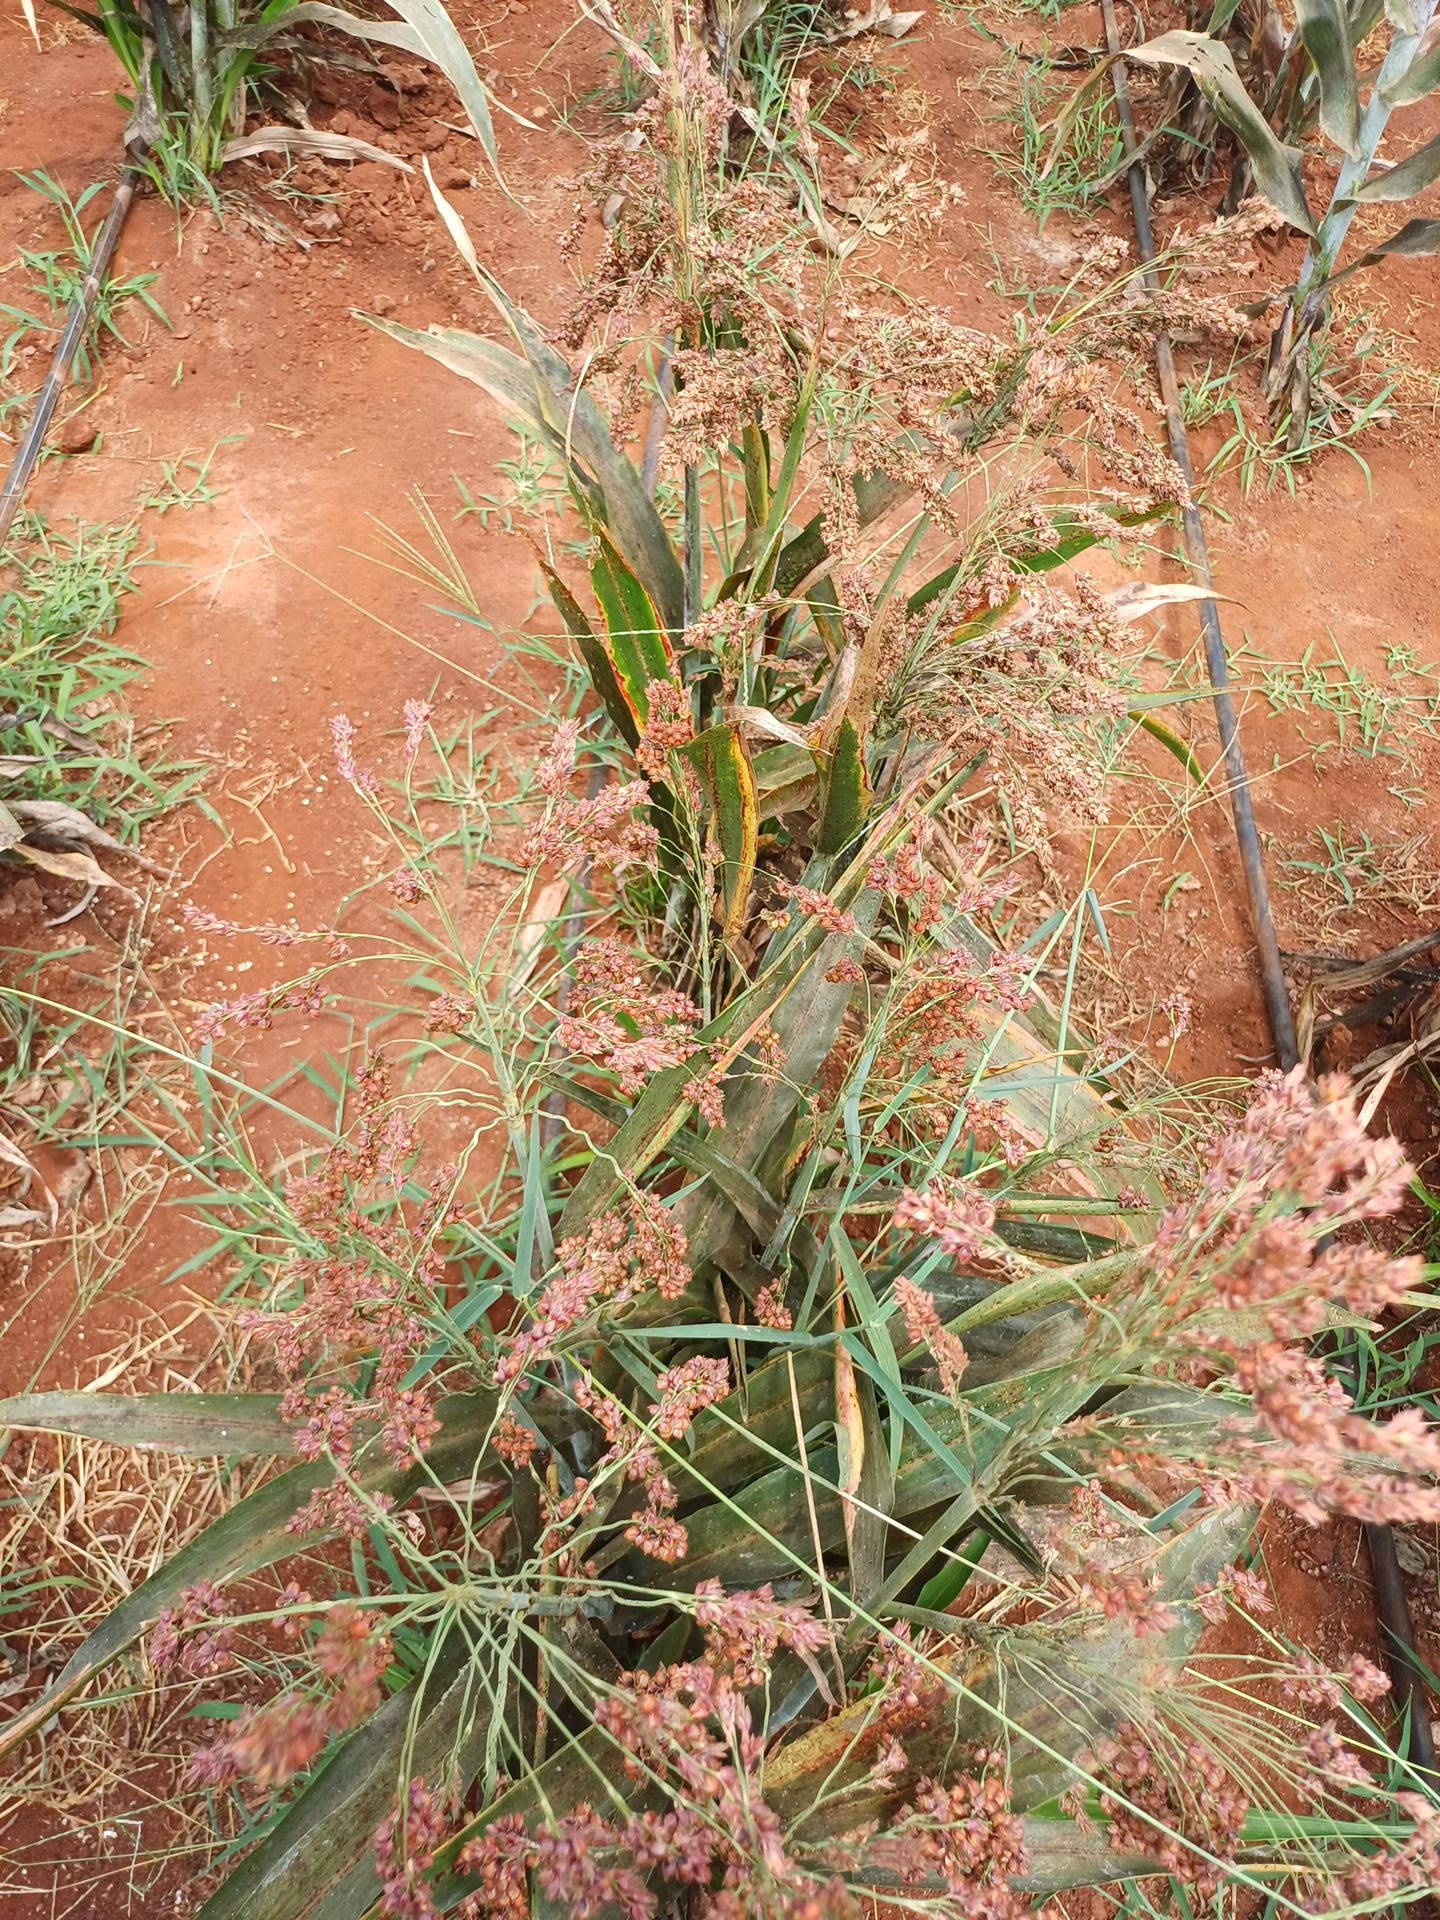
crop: sorghum
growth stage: maturity
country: Kenya
